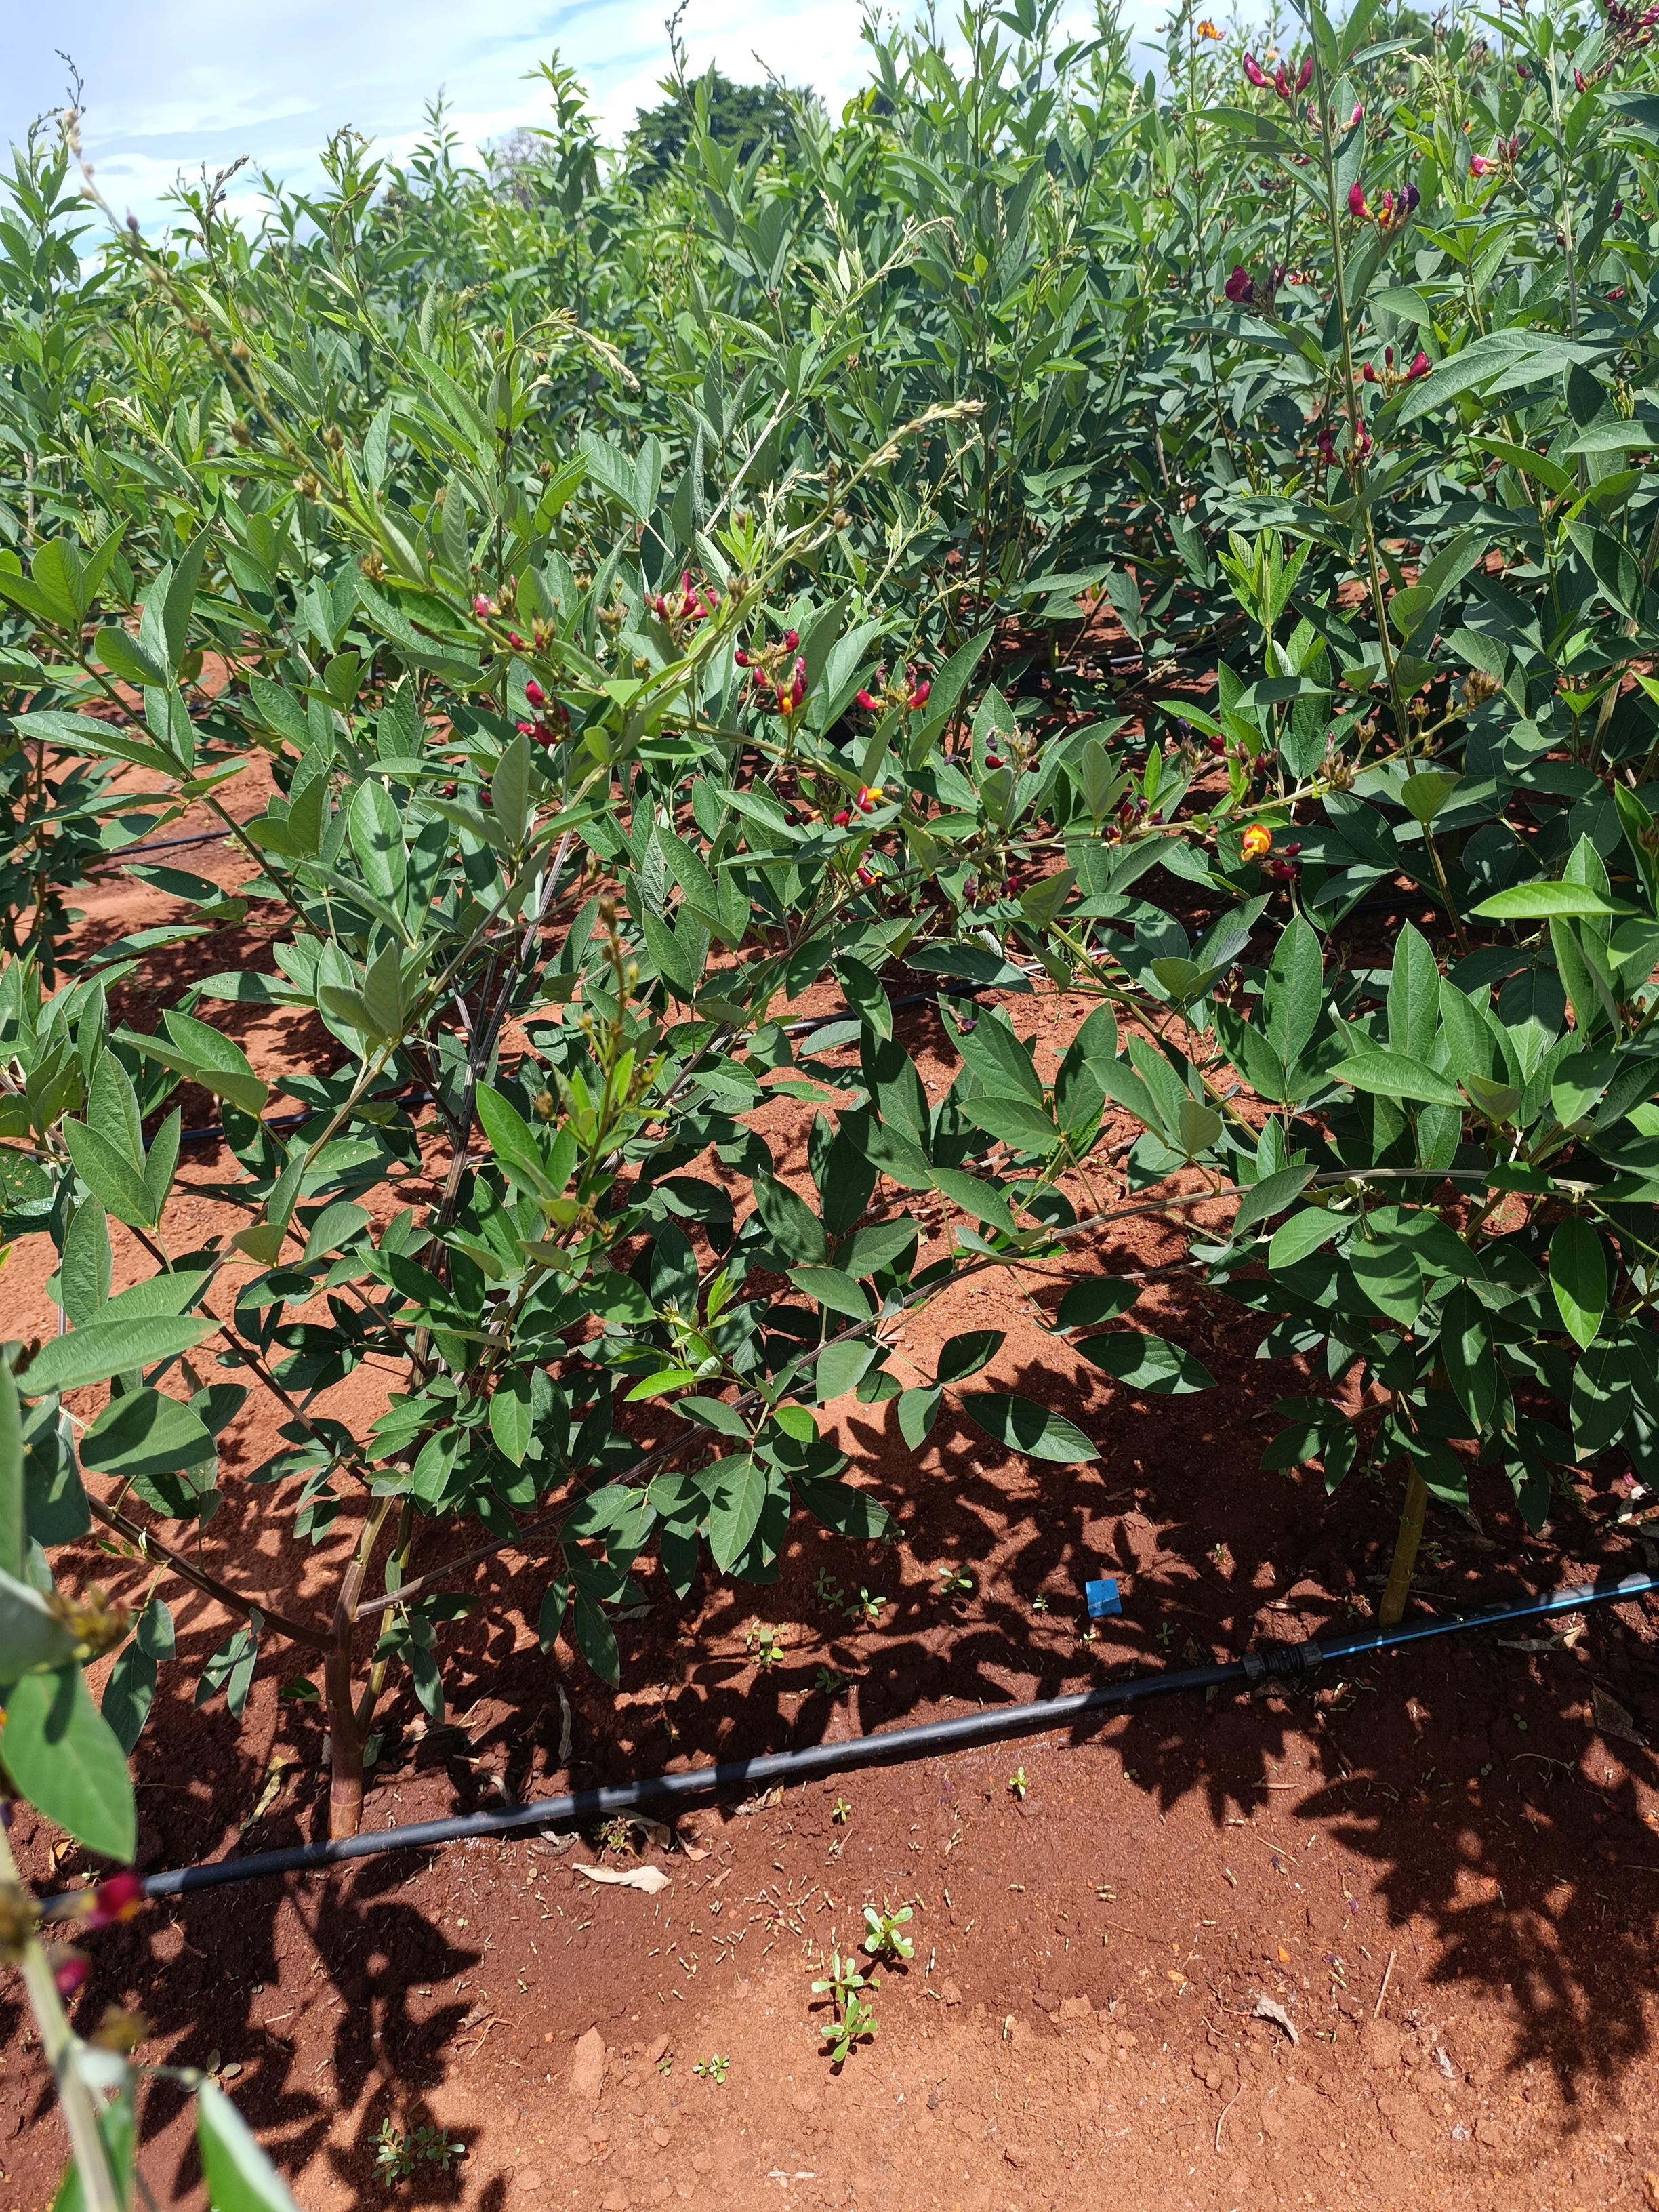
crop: pigeonpea
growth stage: flowering
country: Kenya
